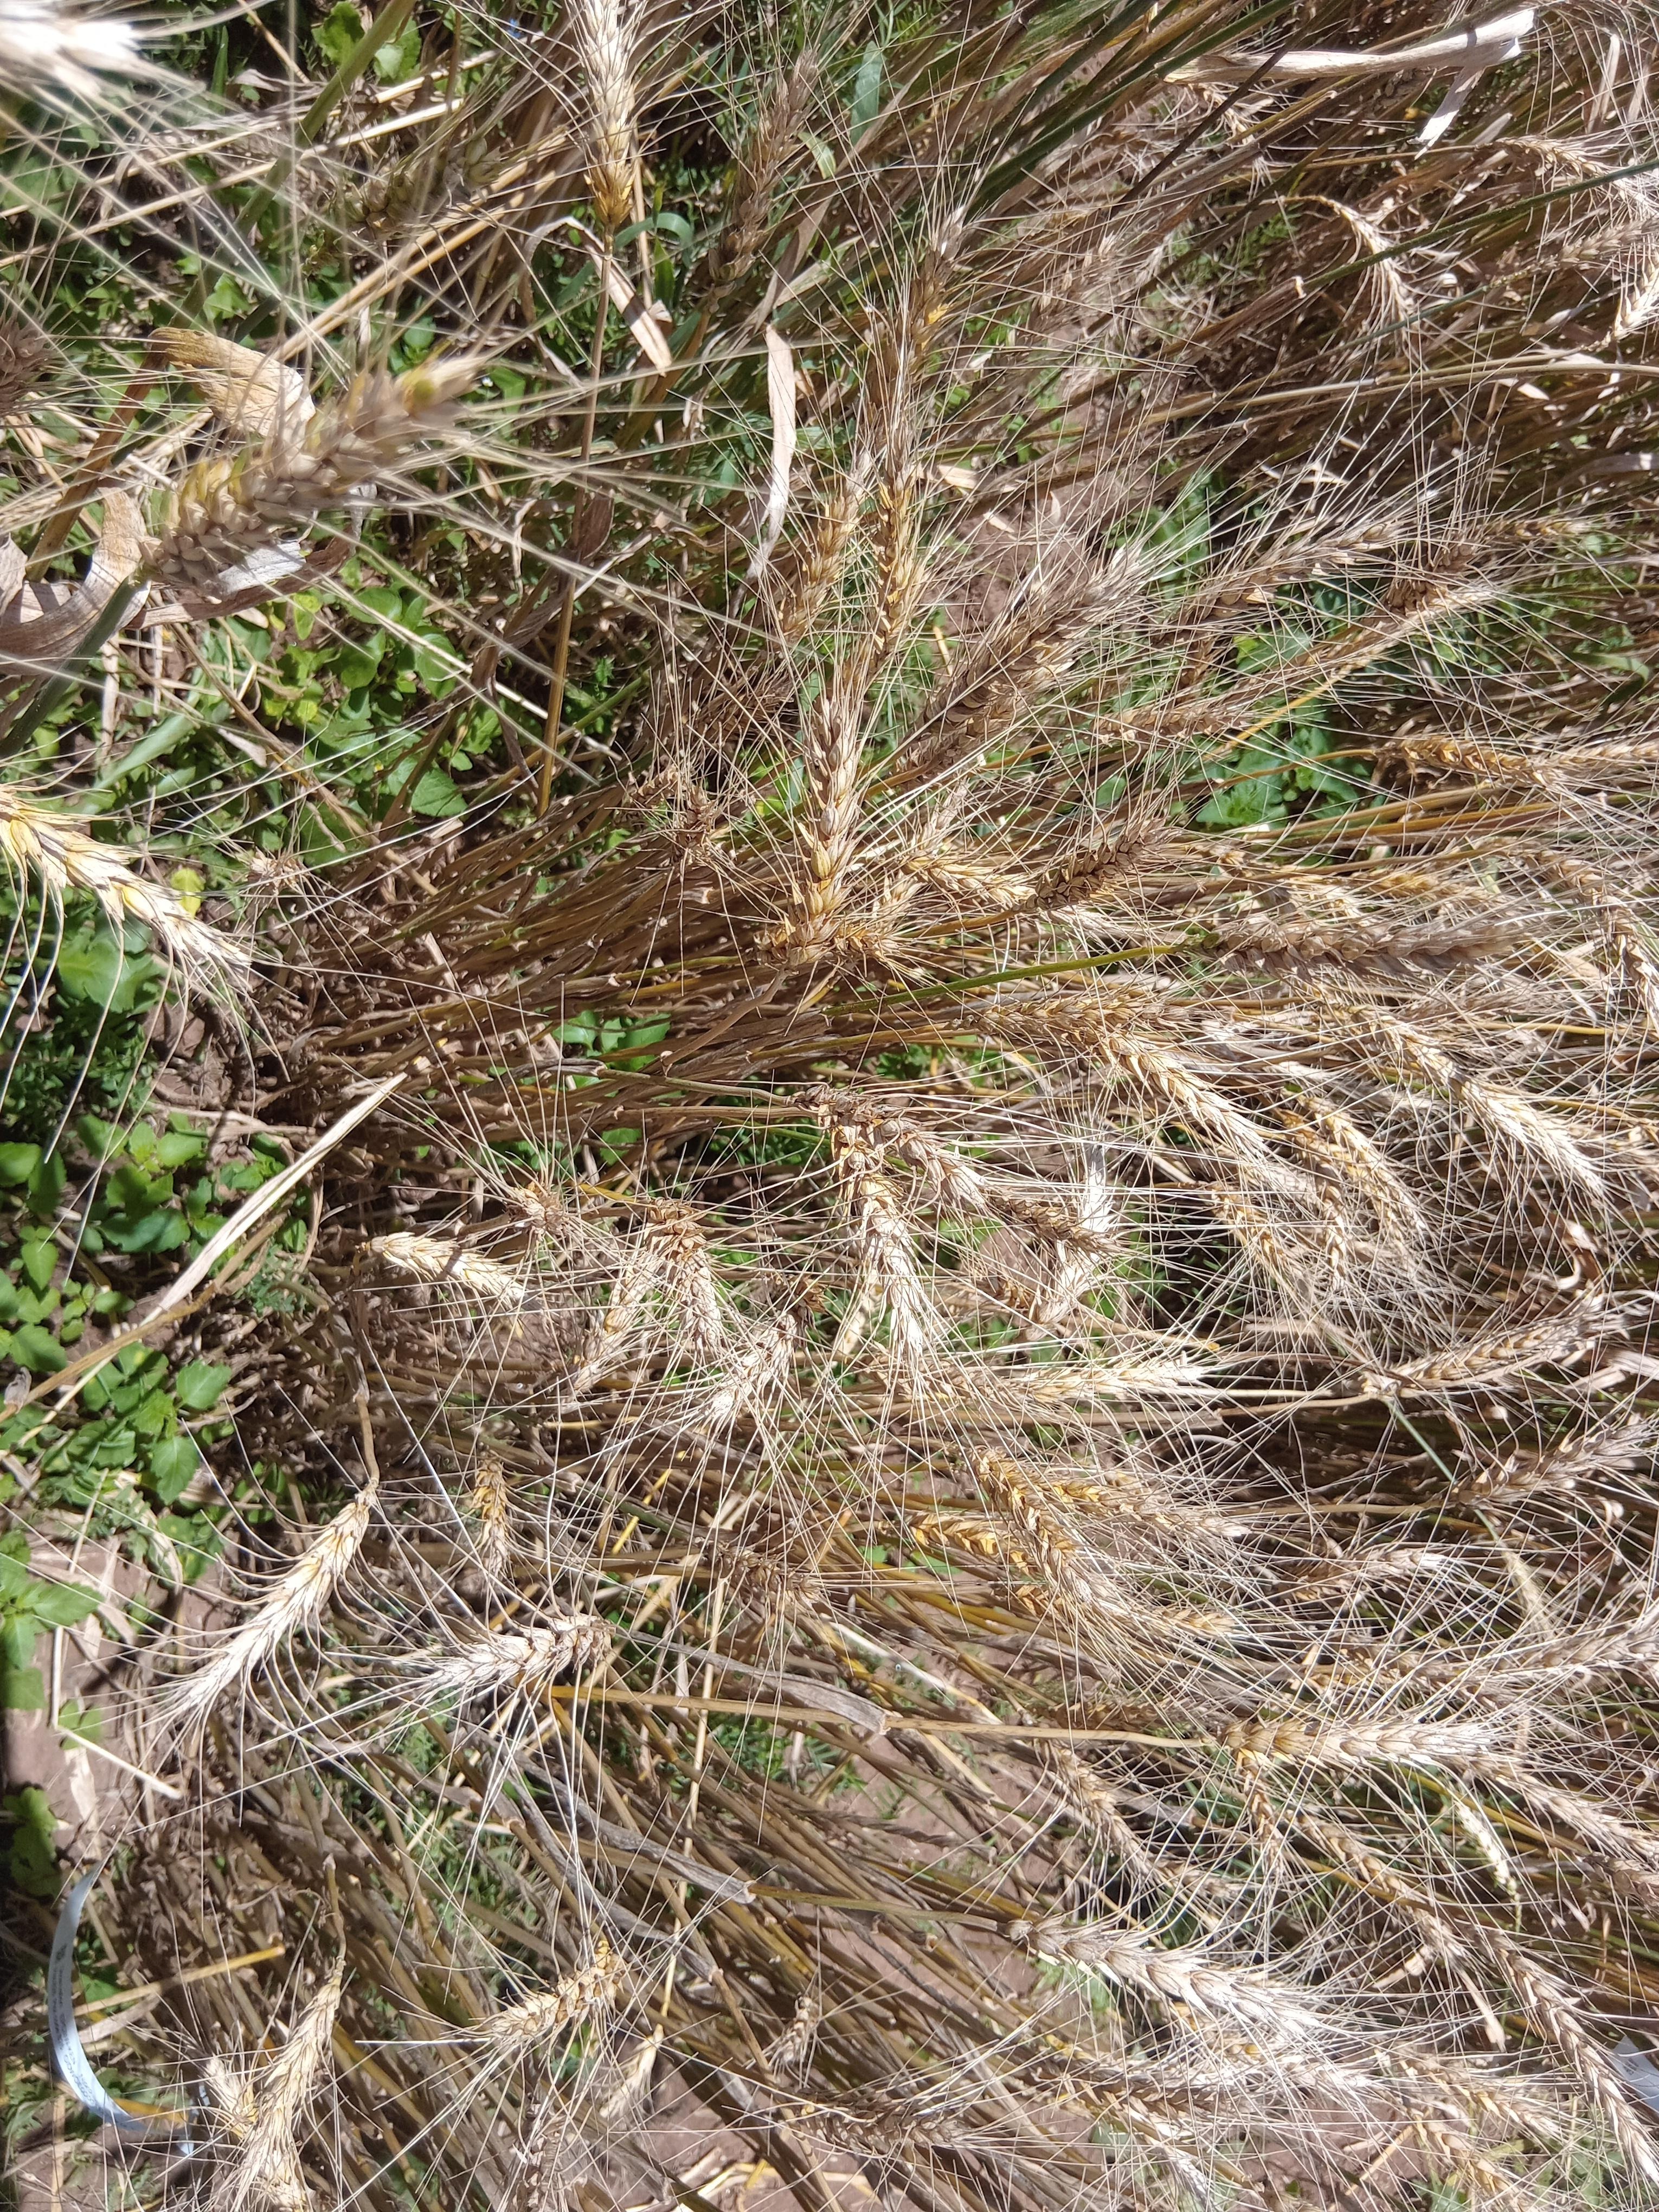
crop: wheat
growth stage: maturity
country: Kenya
